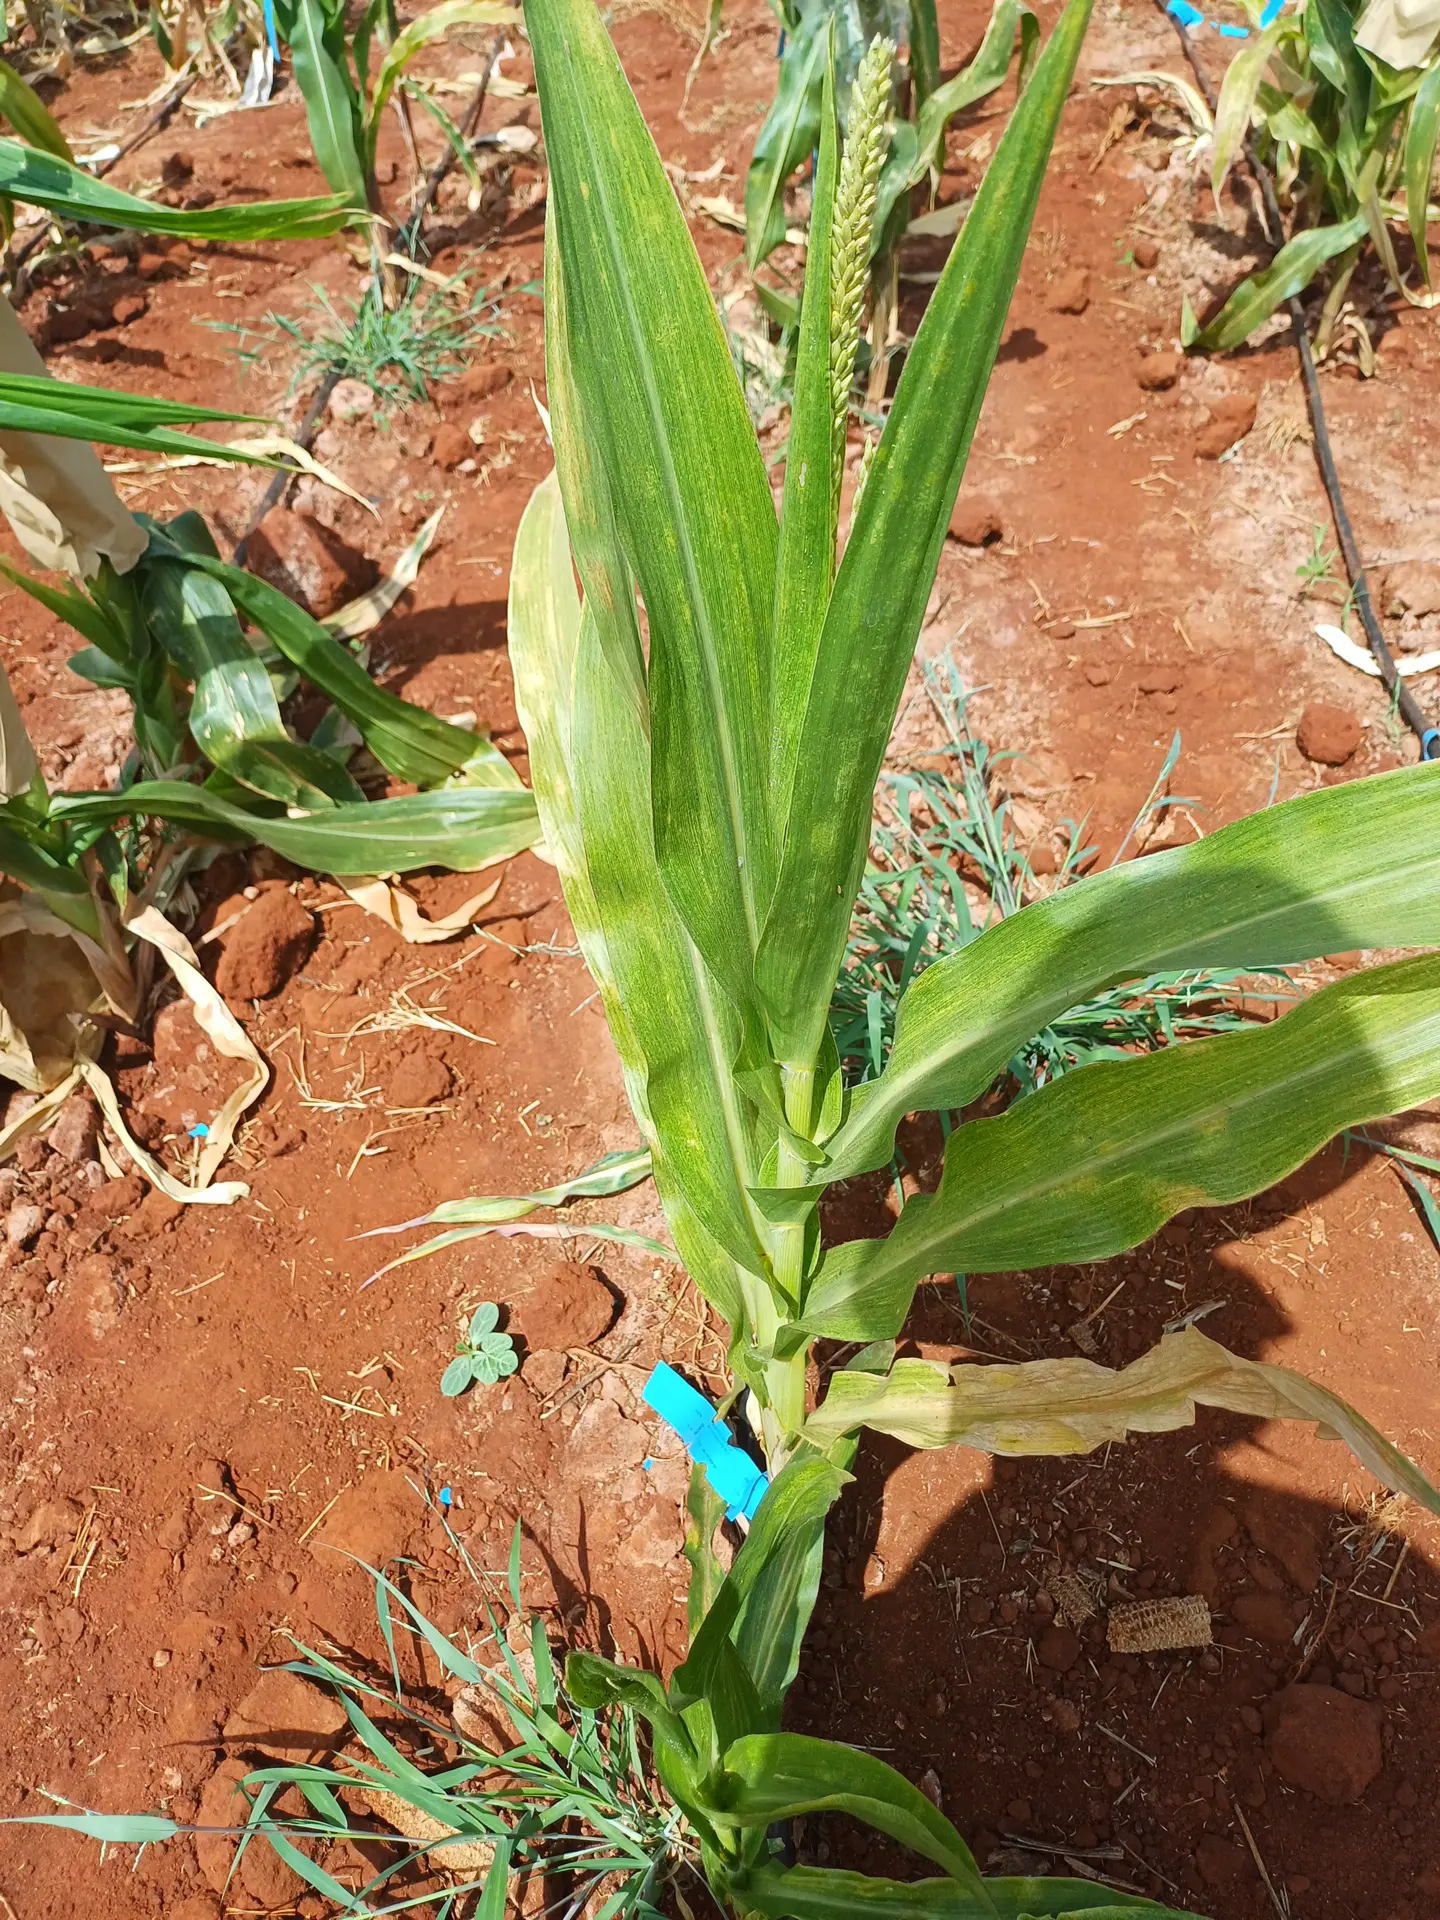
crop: maize
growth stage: flowering
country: Kenya
